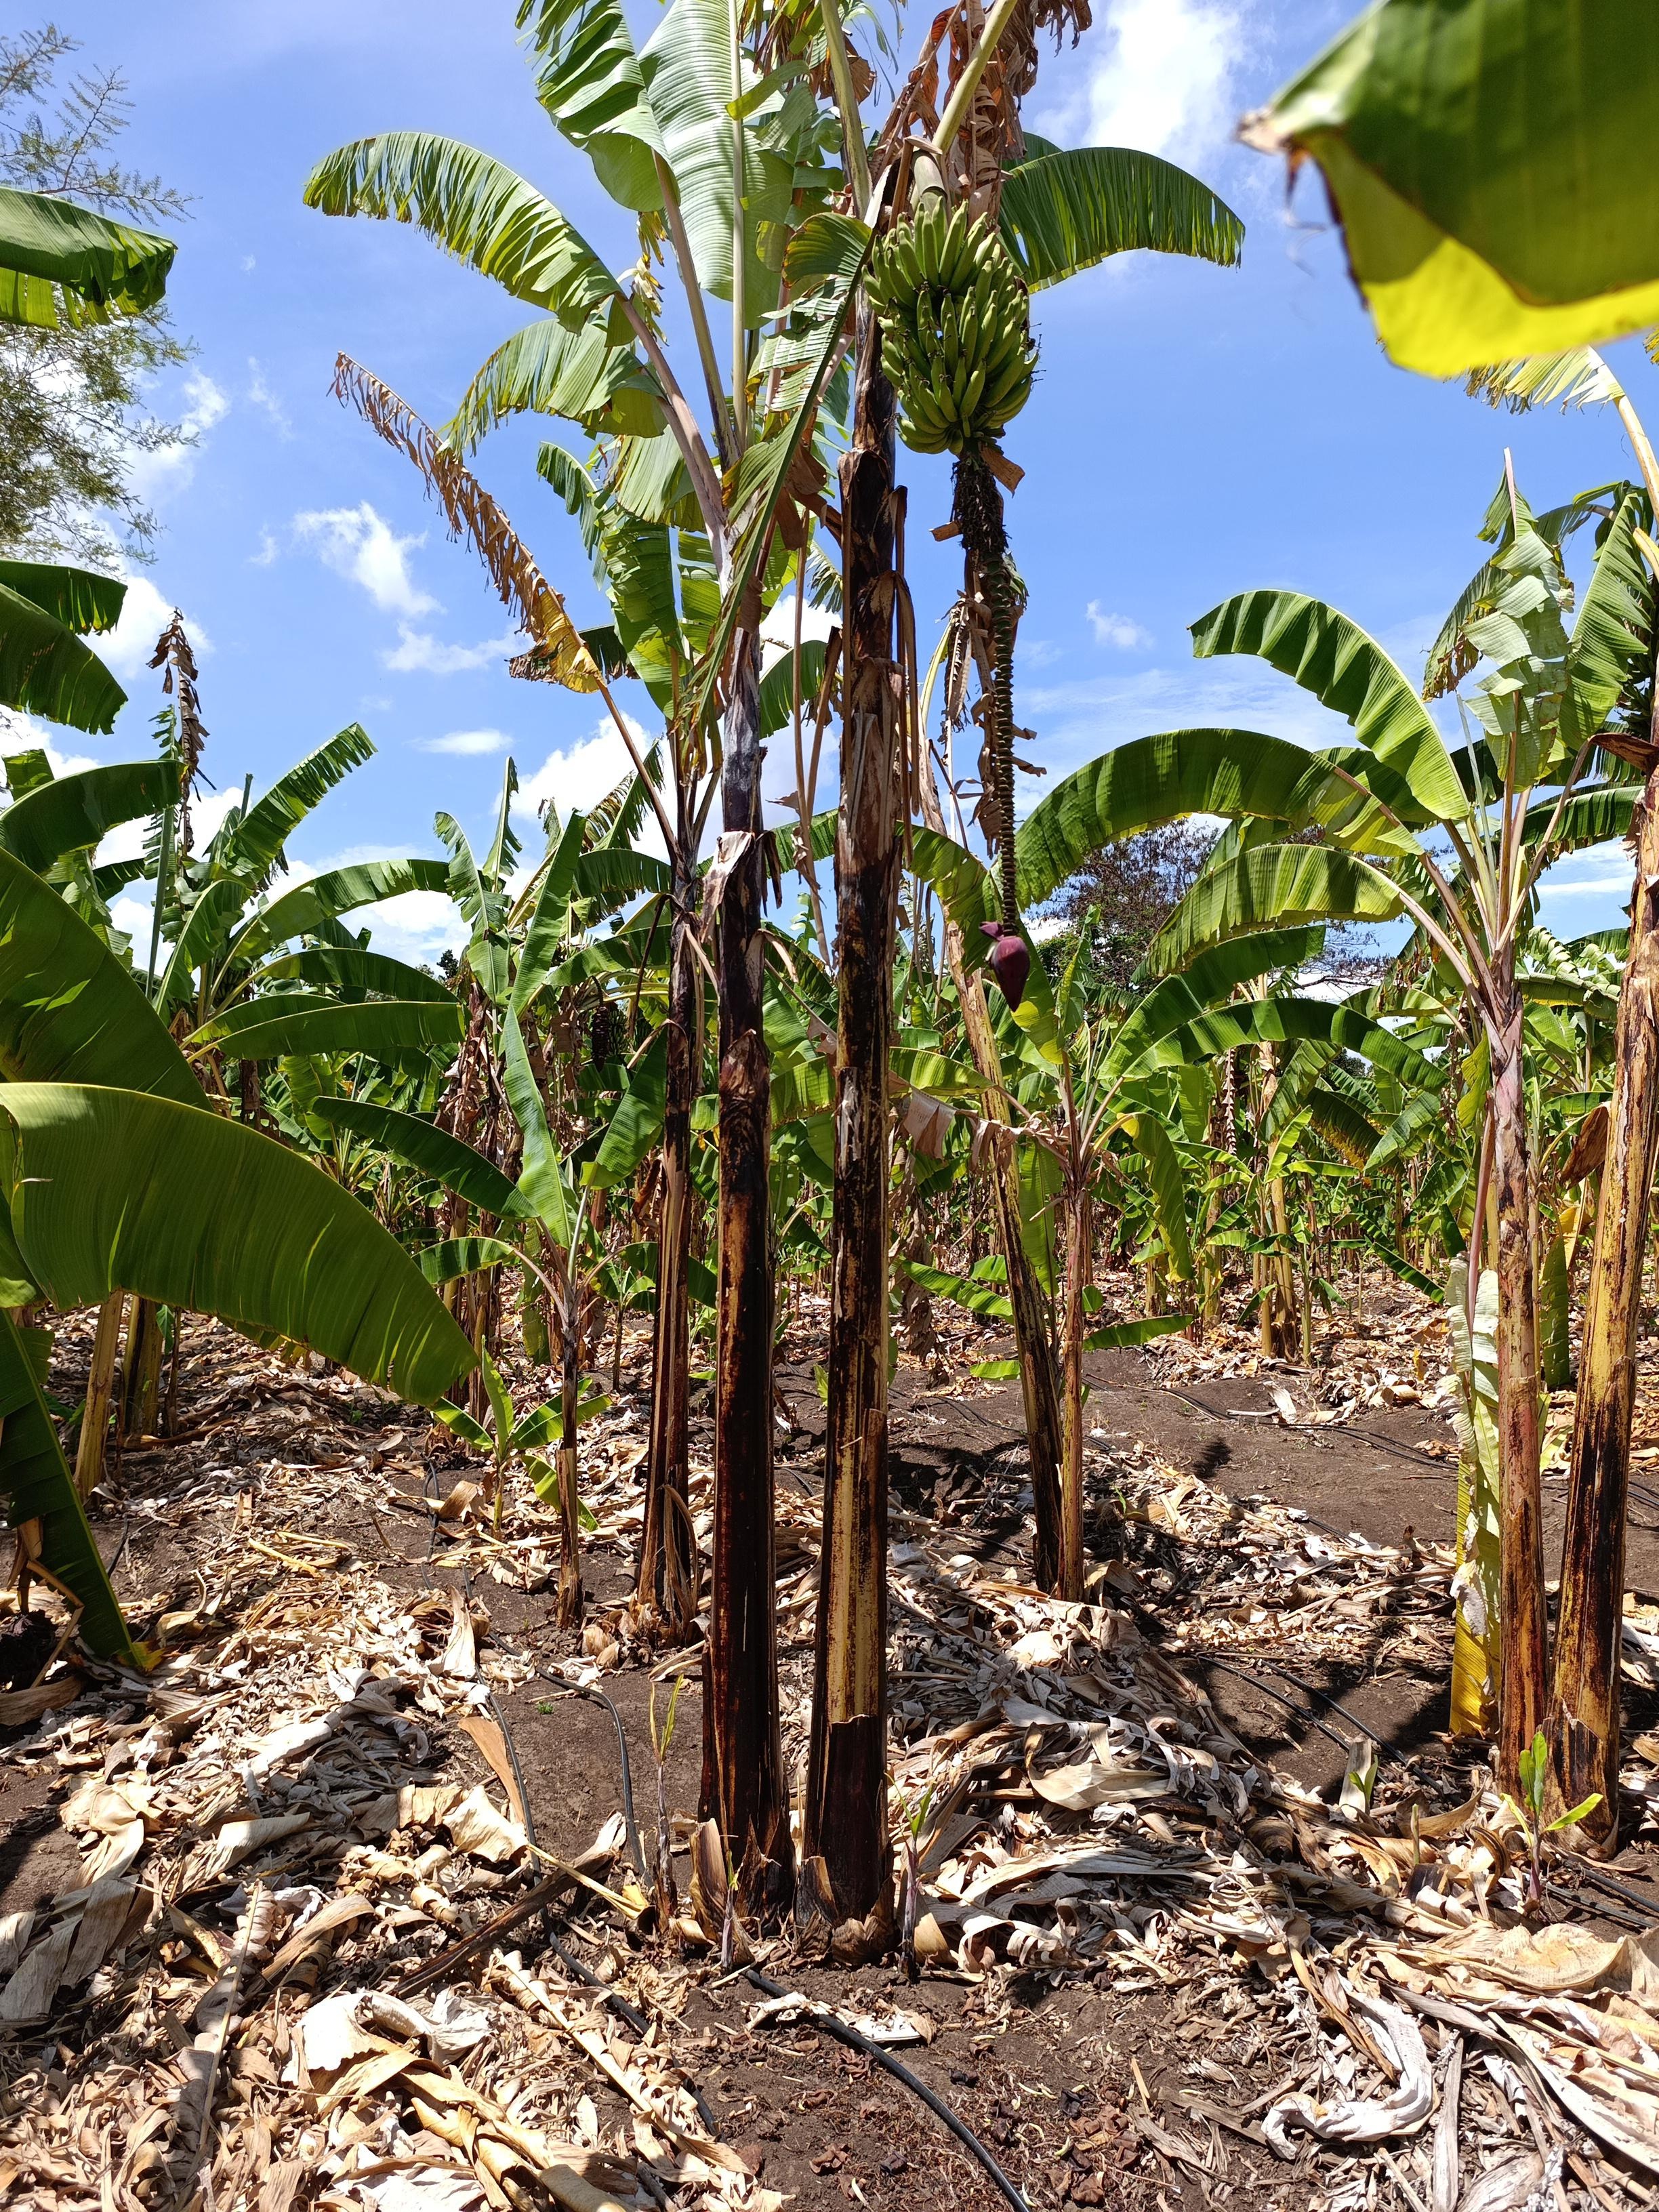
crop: banana
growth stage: development fruit
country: Tanzania
